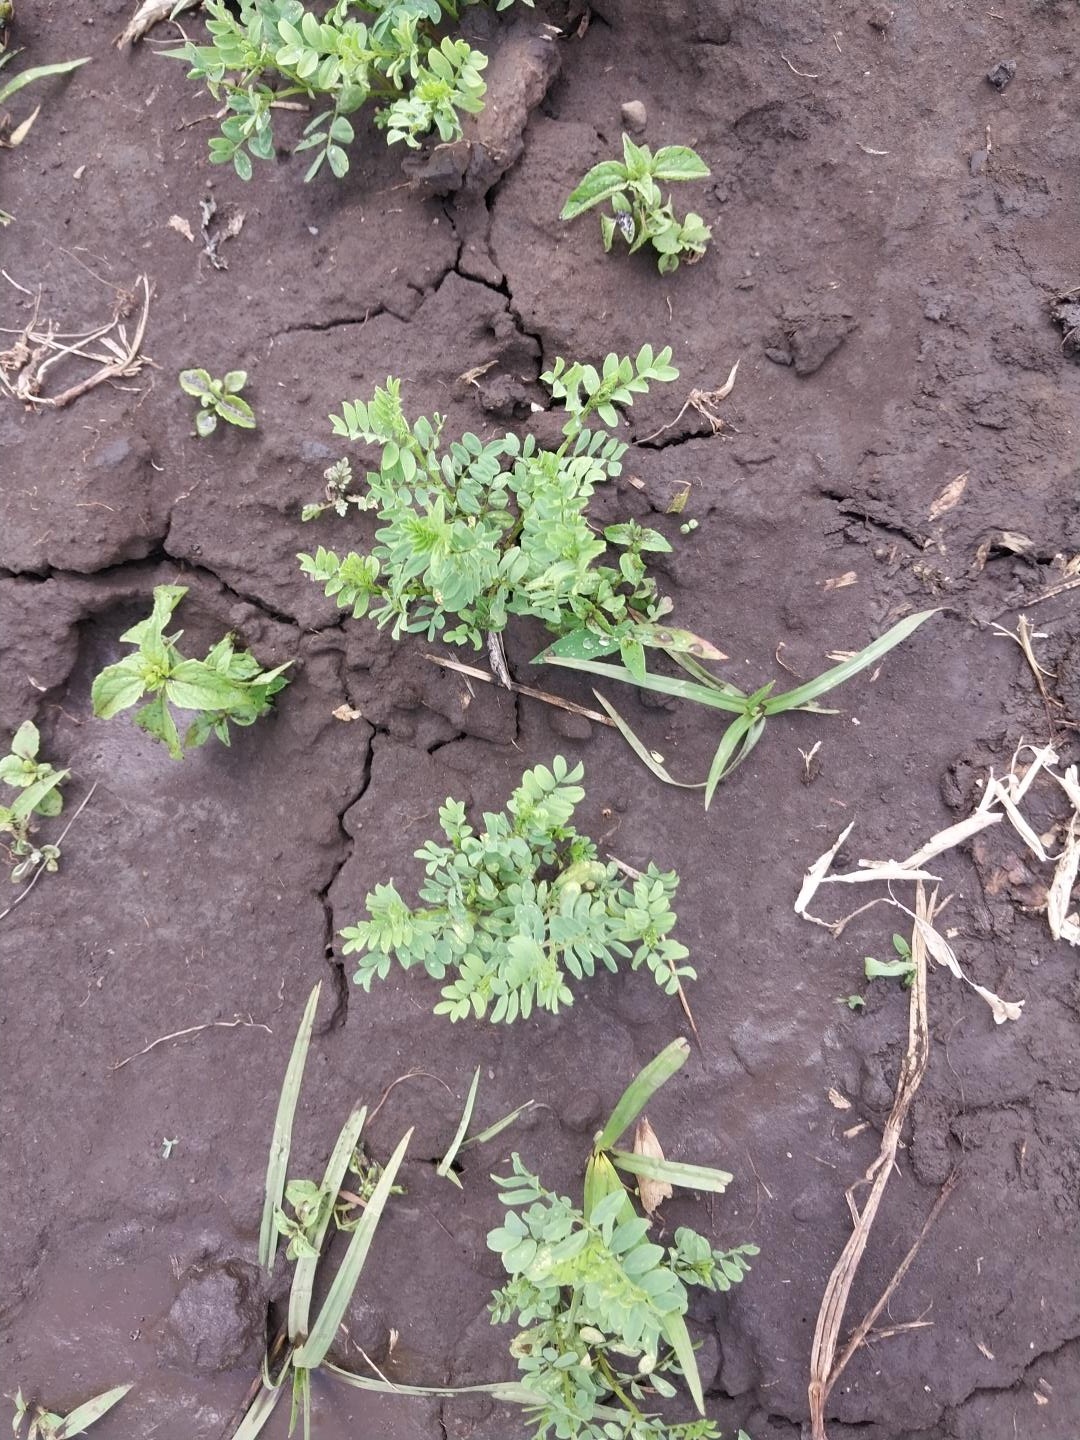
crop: lentil
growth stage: vegetative
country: Tanzania
